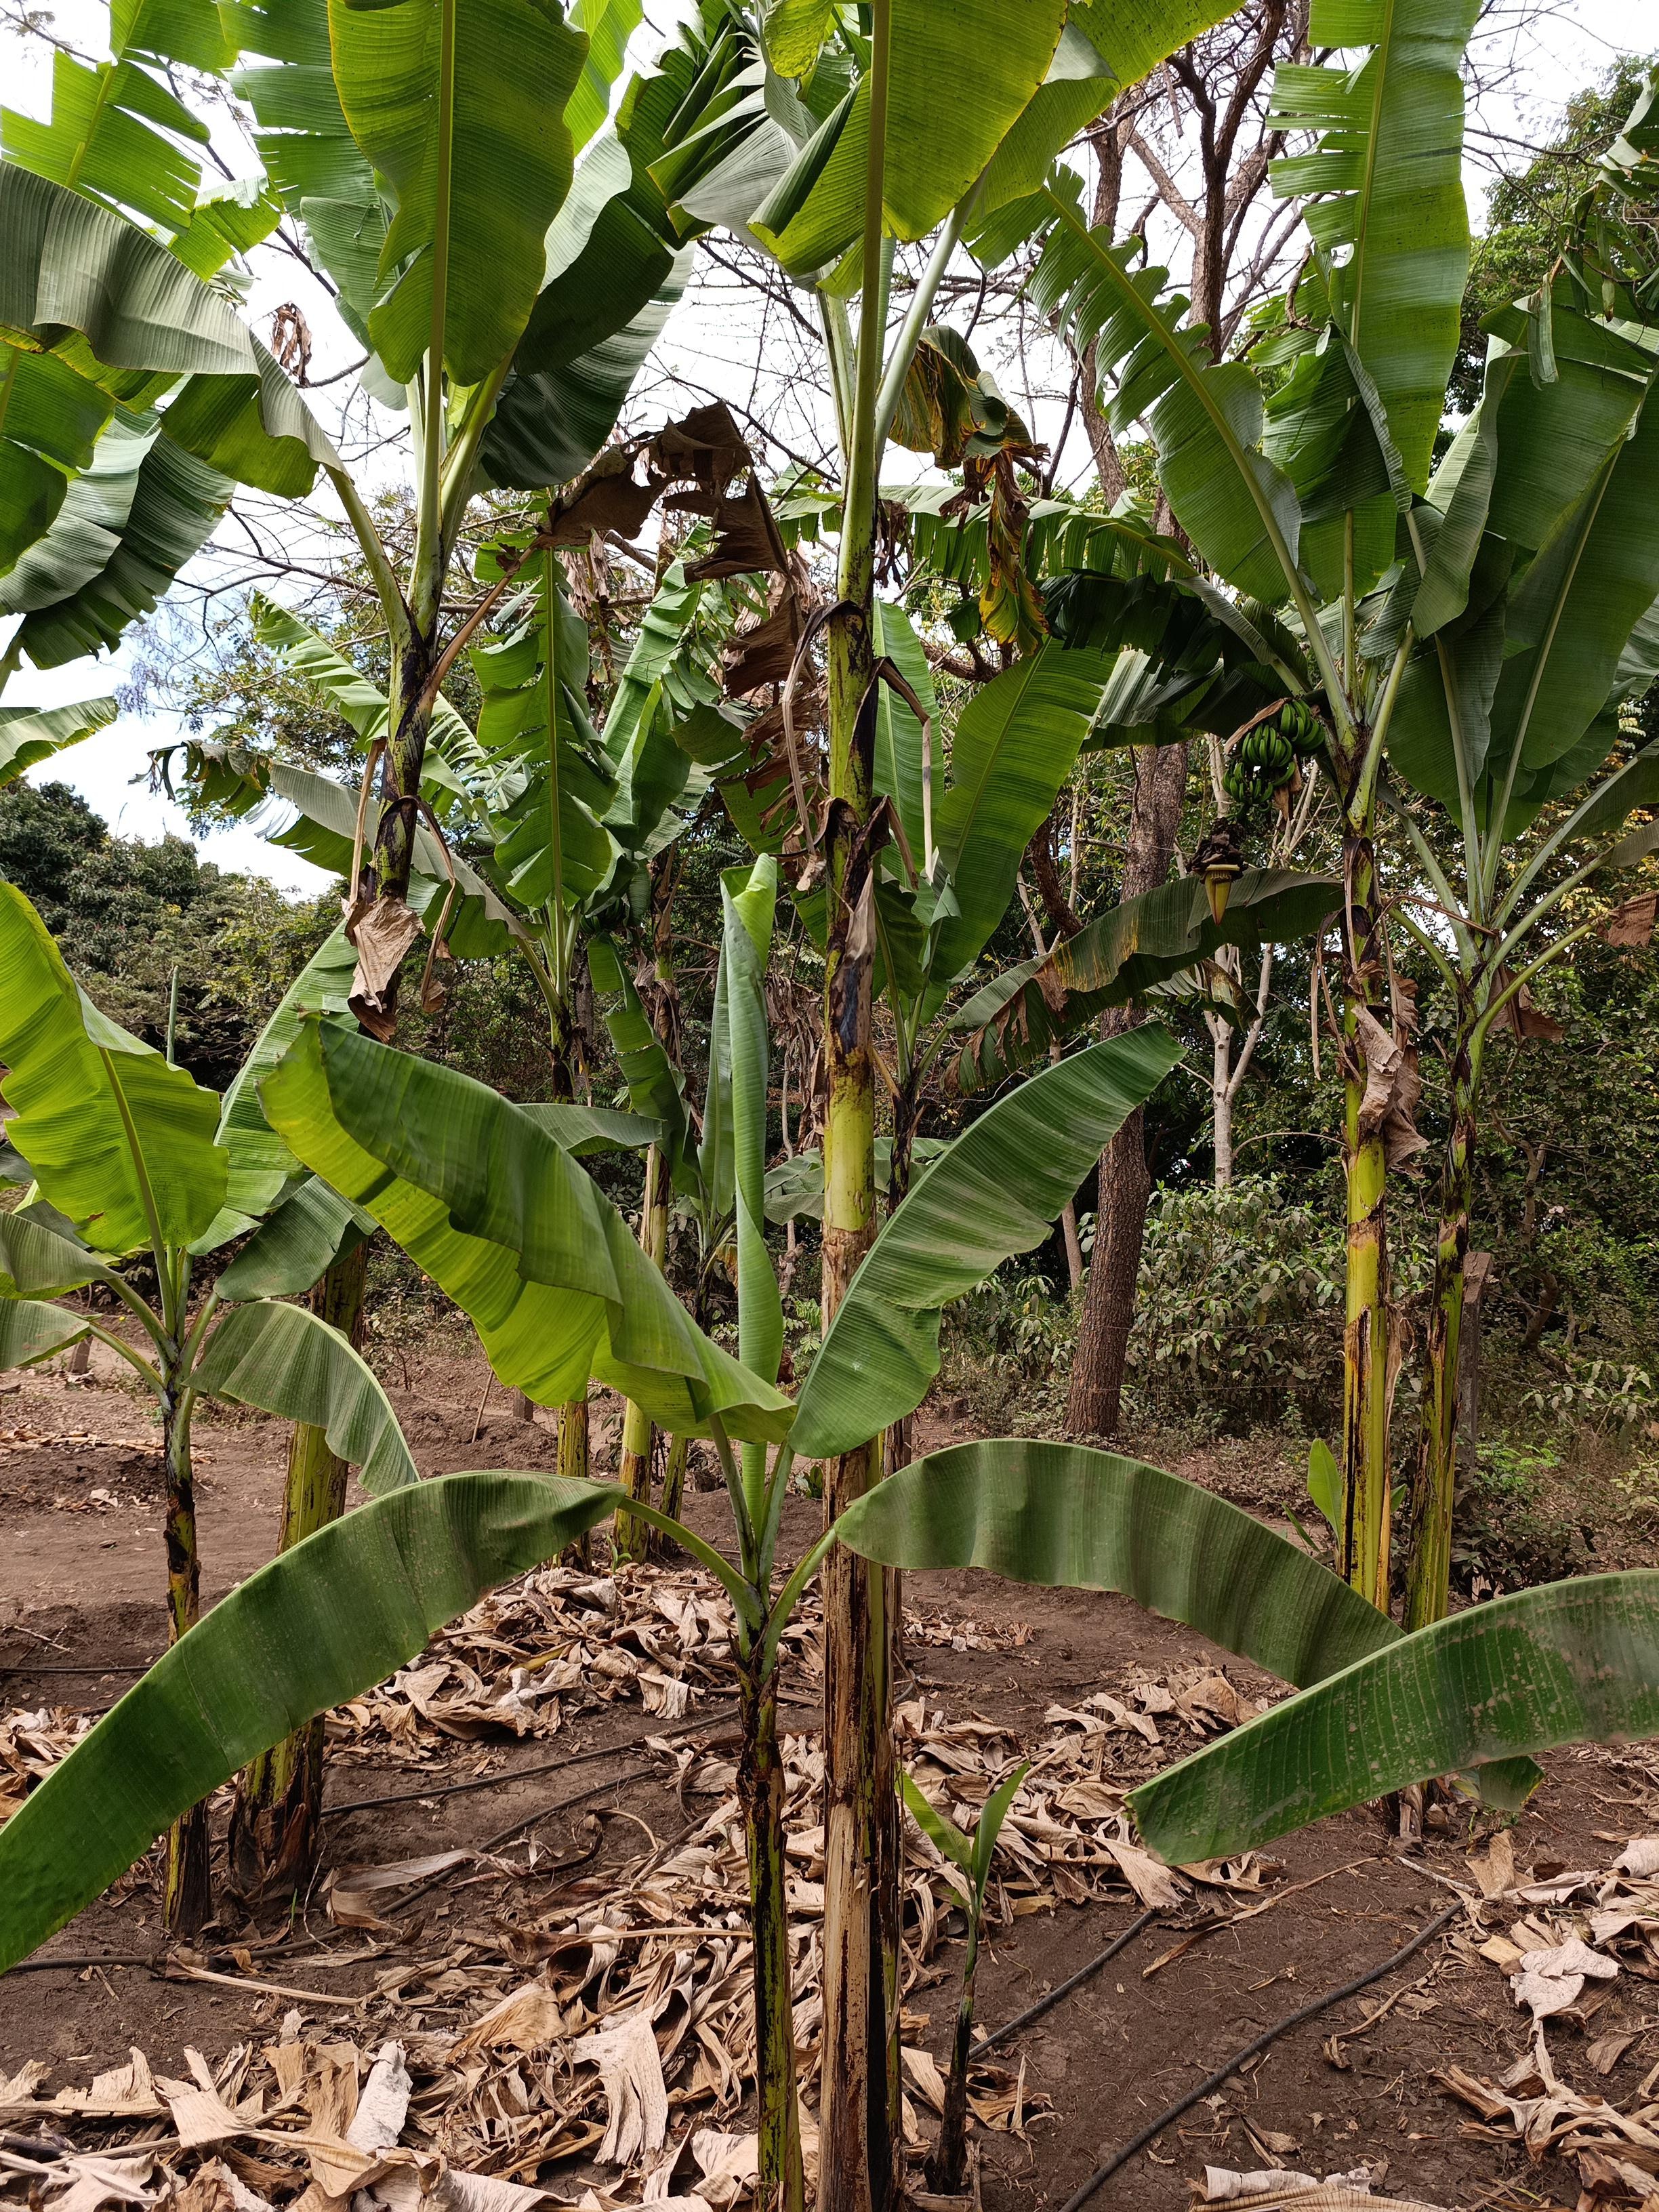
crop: banana
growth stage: vegetative
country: Tanzania
